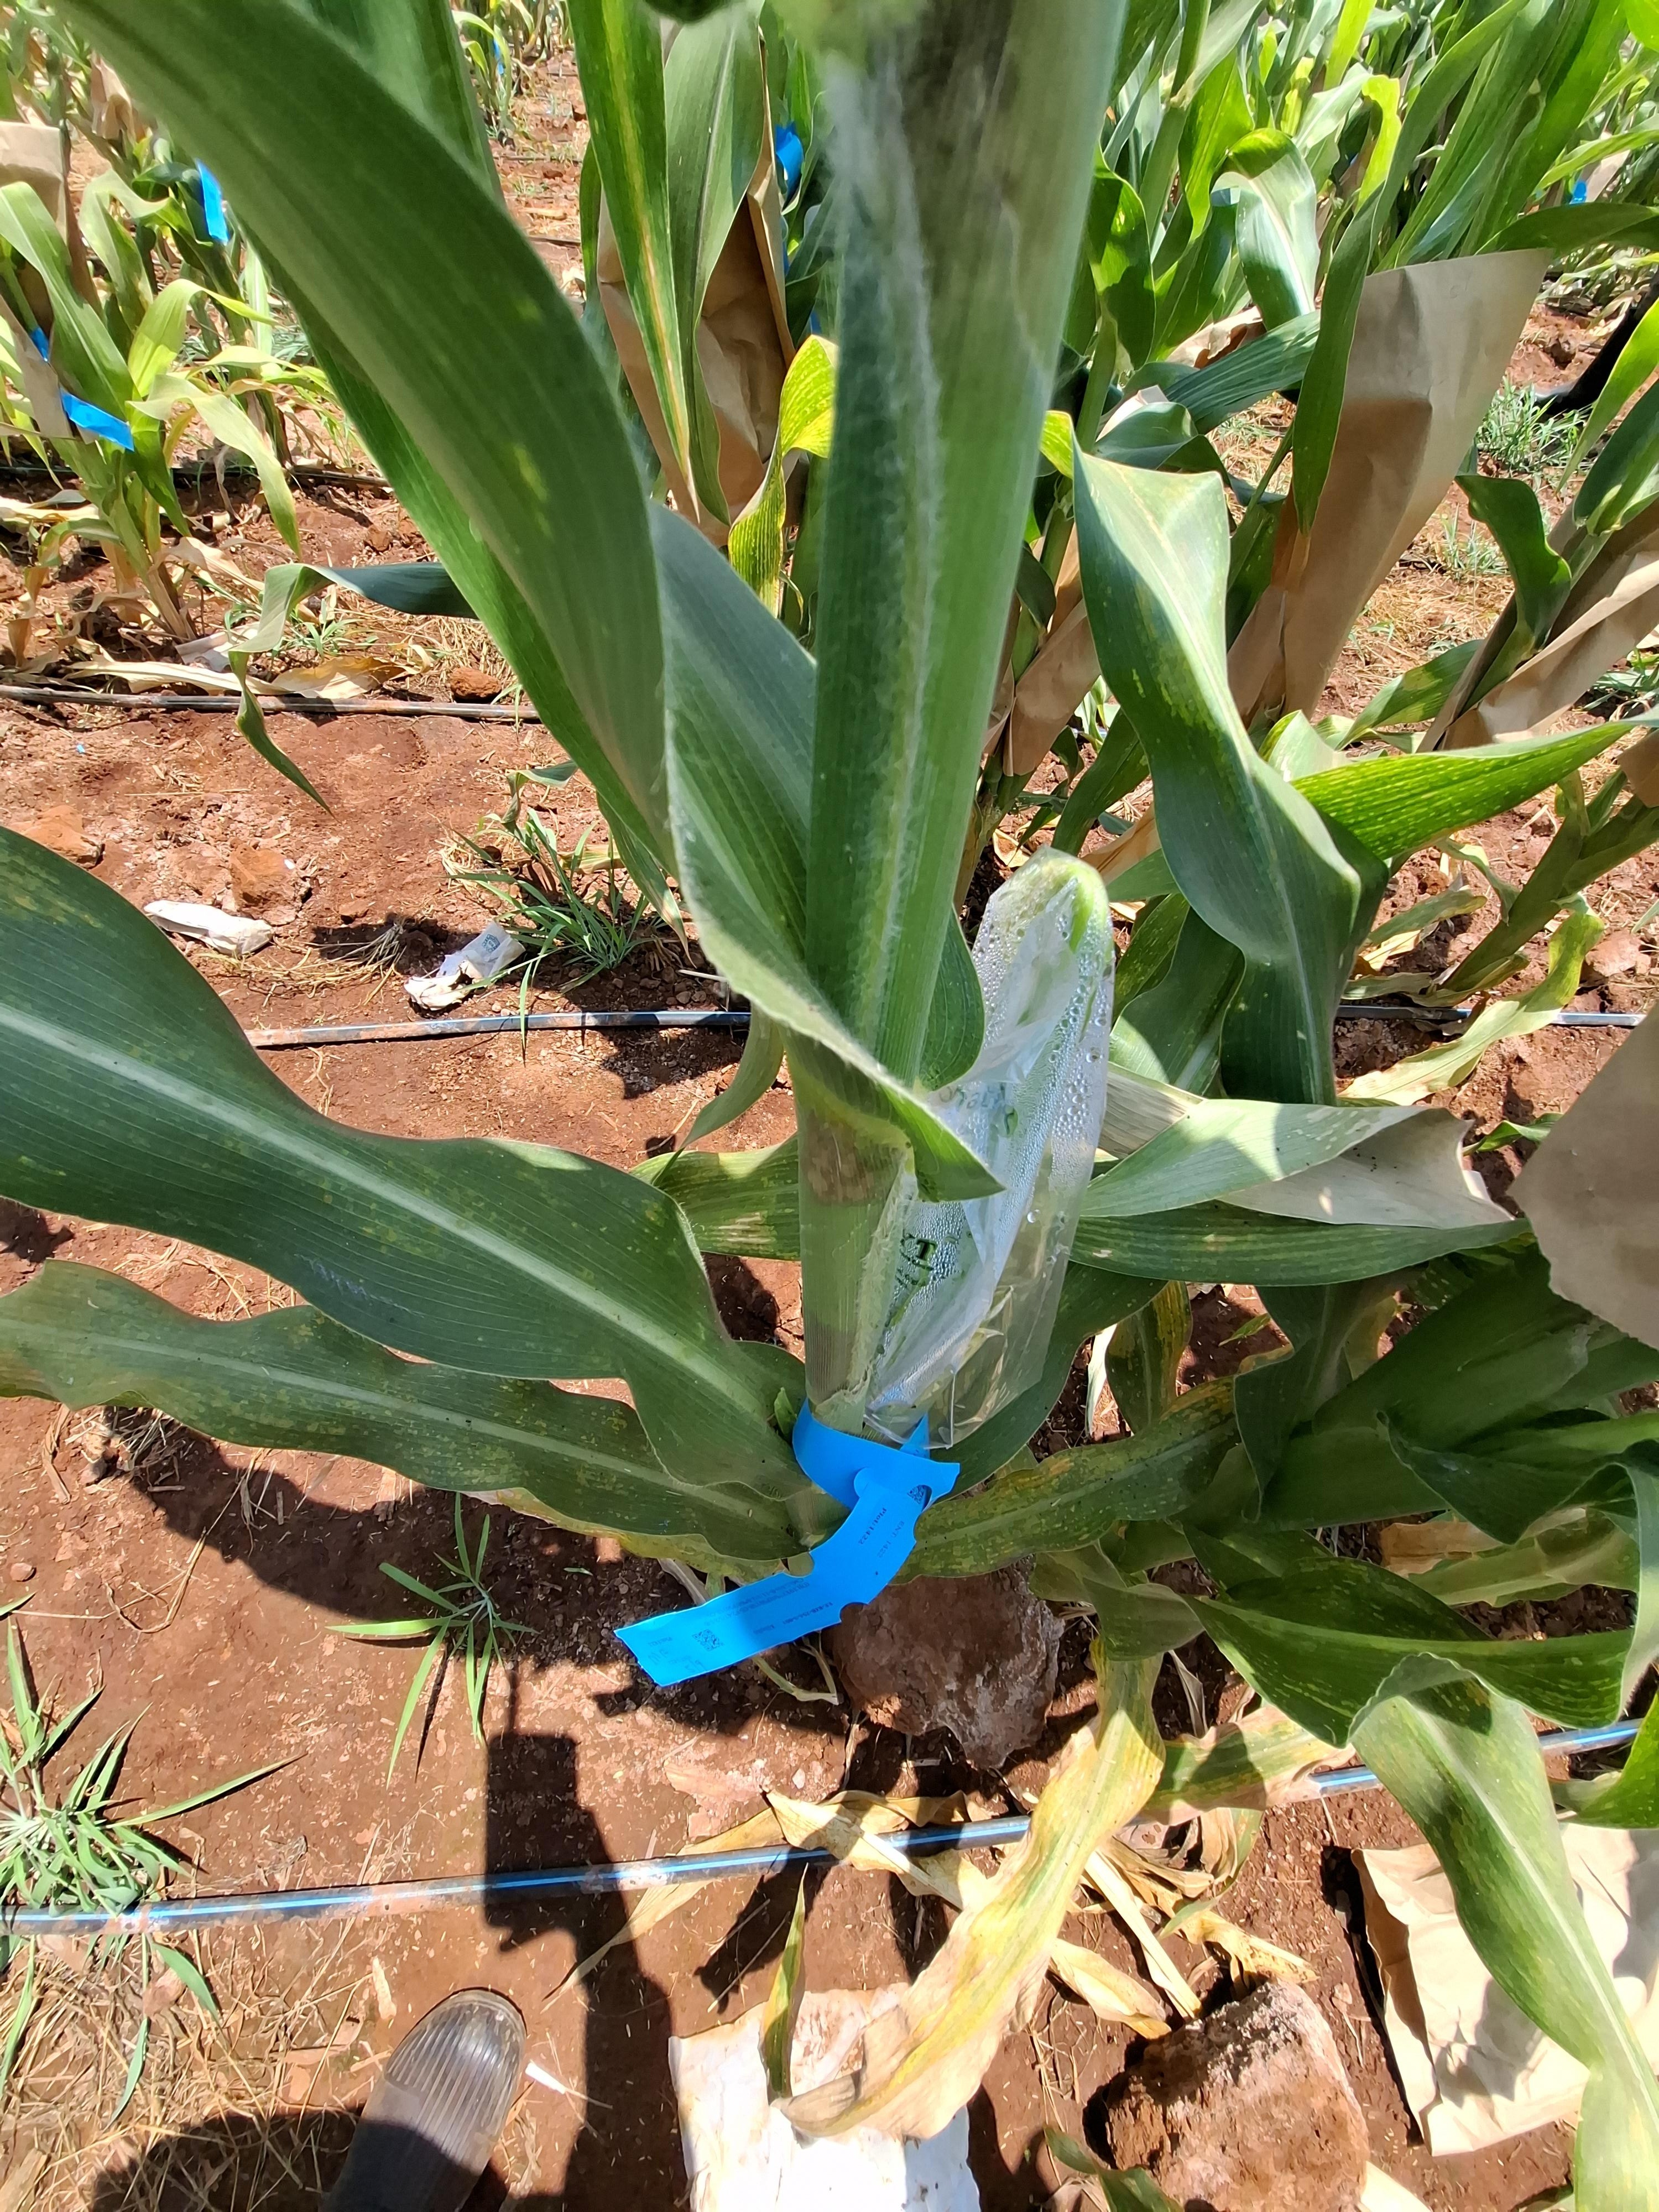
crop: maize
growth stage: flowering
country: Kenya
